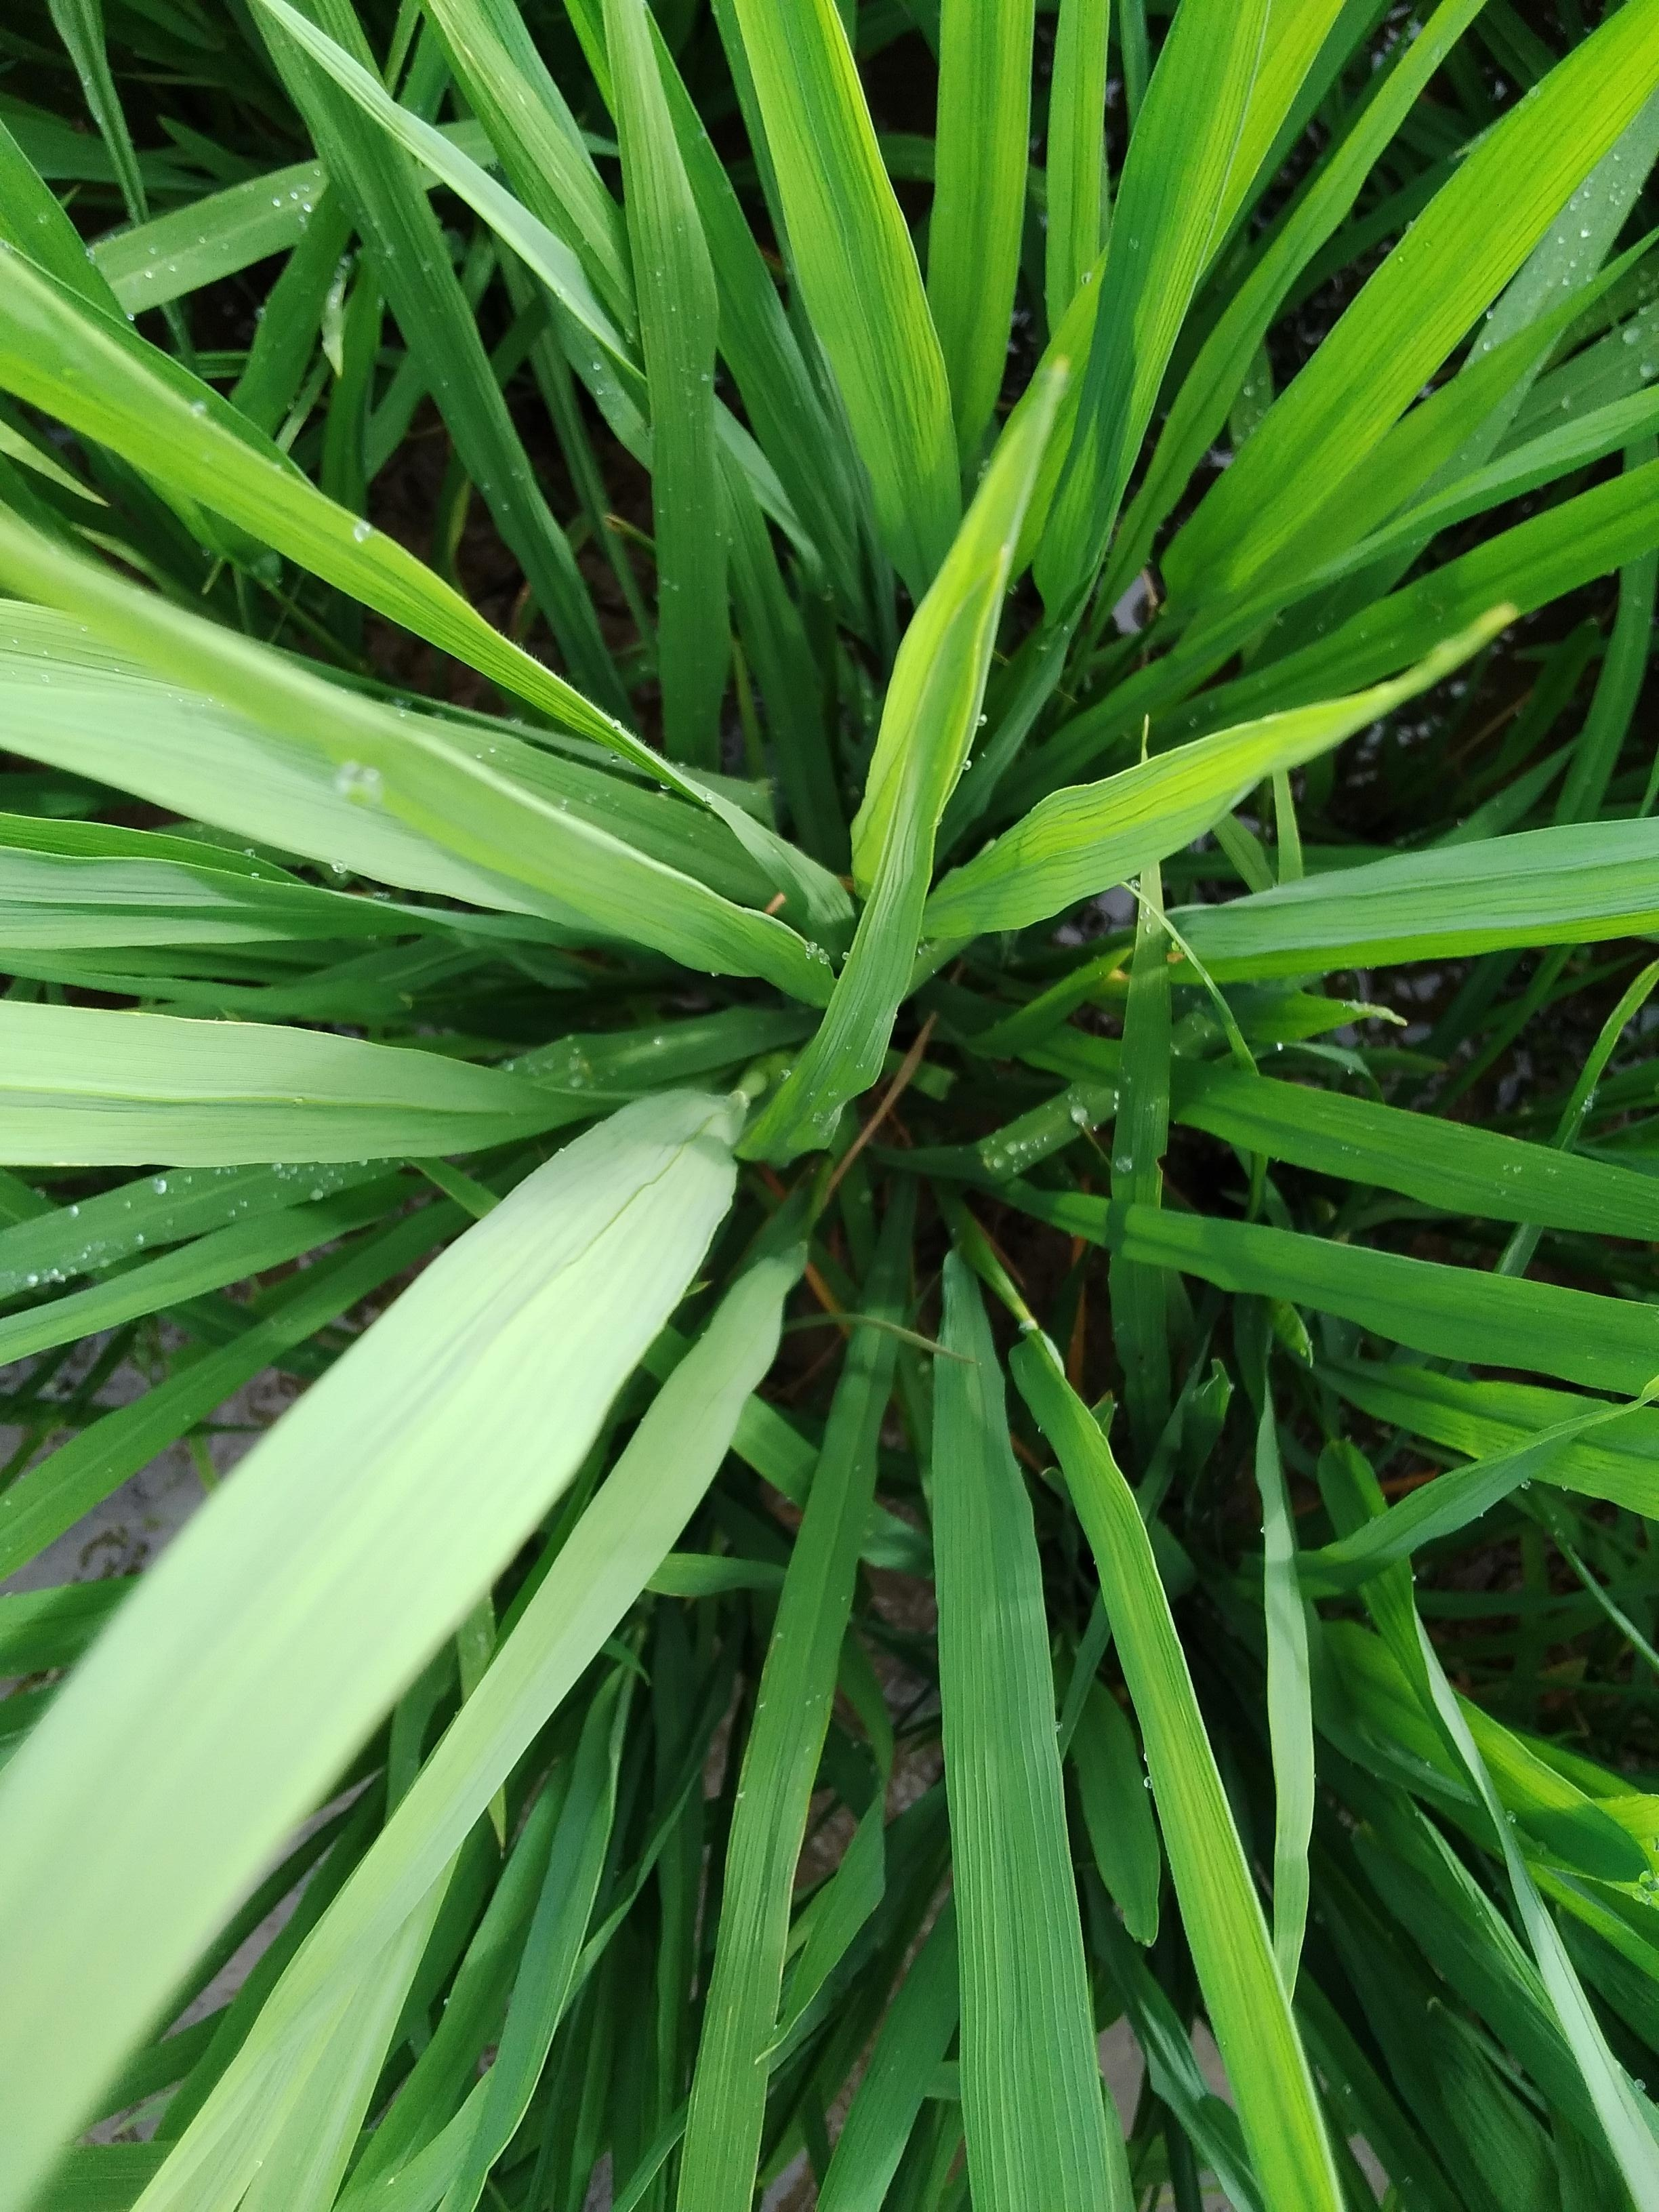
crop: rice
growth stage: booting
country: Nigeria
